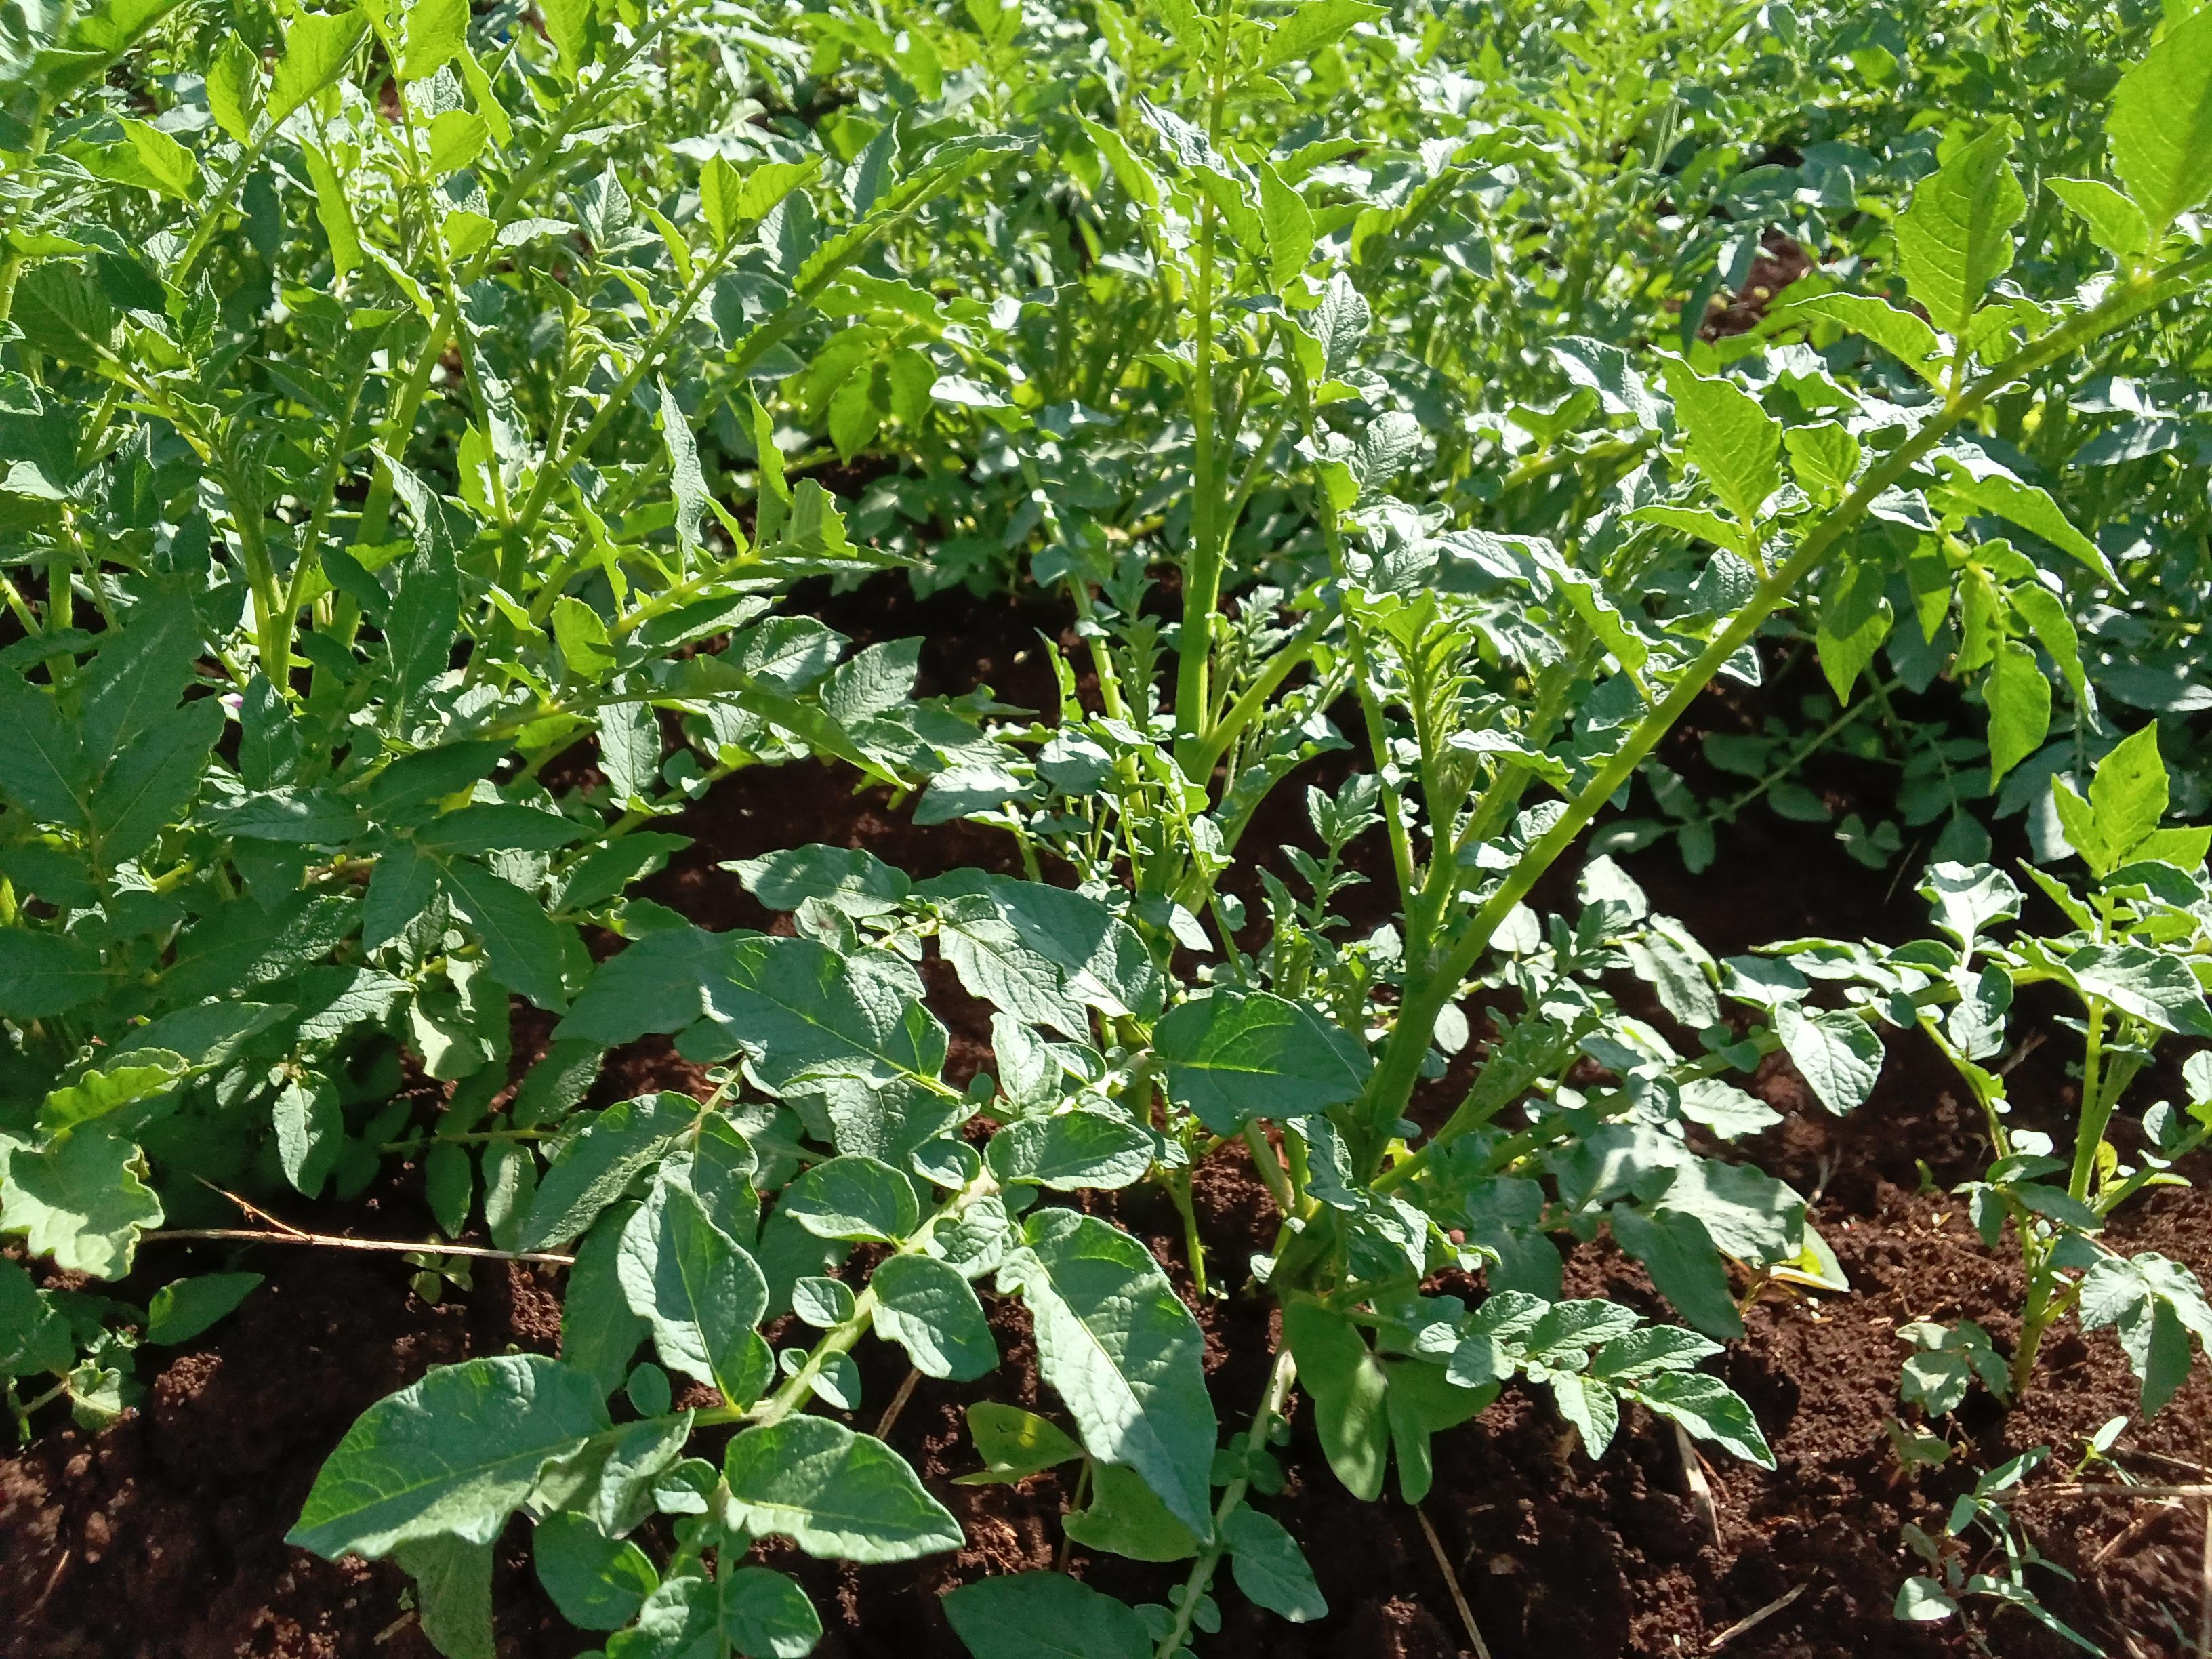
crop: potato
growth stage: vegetative
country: Kenya
